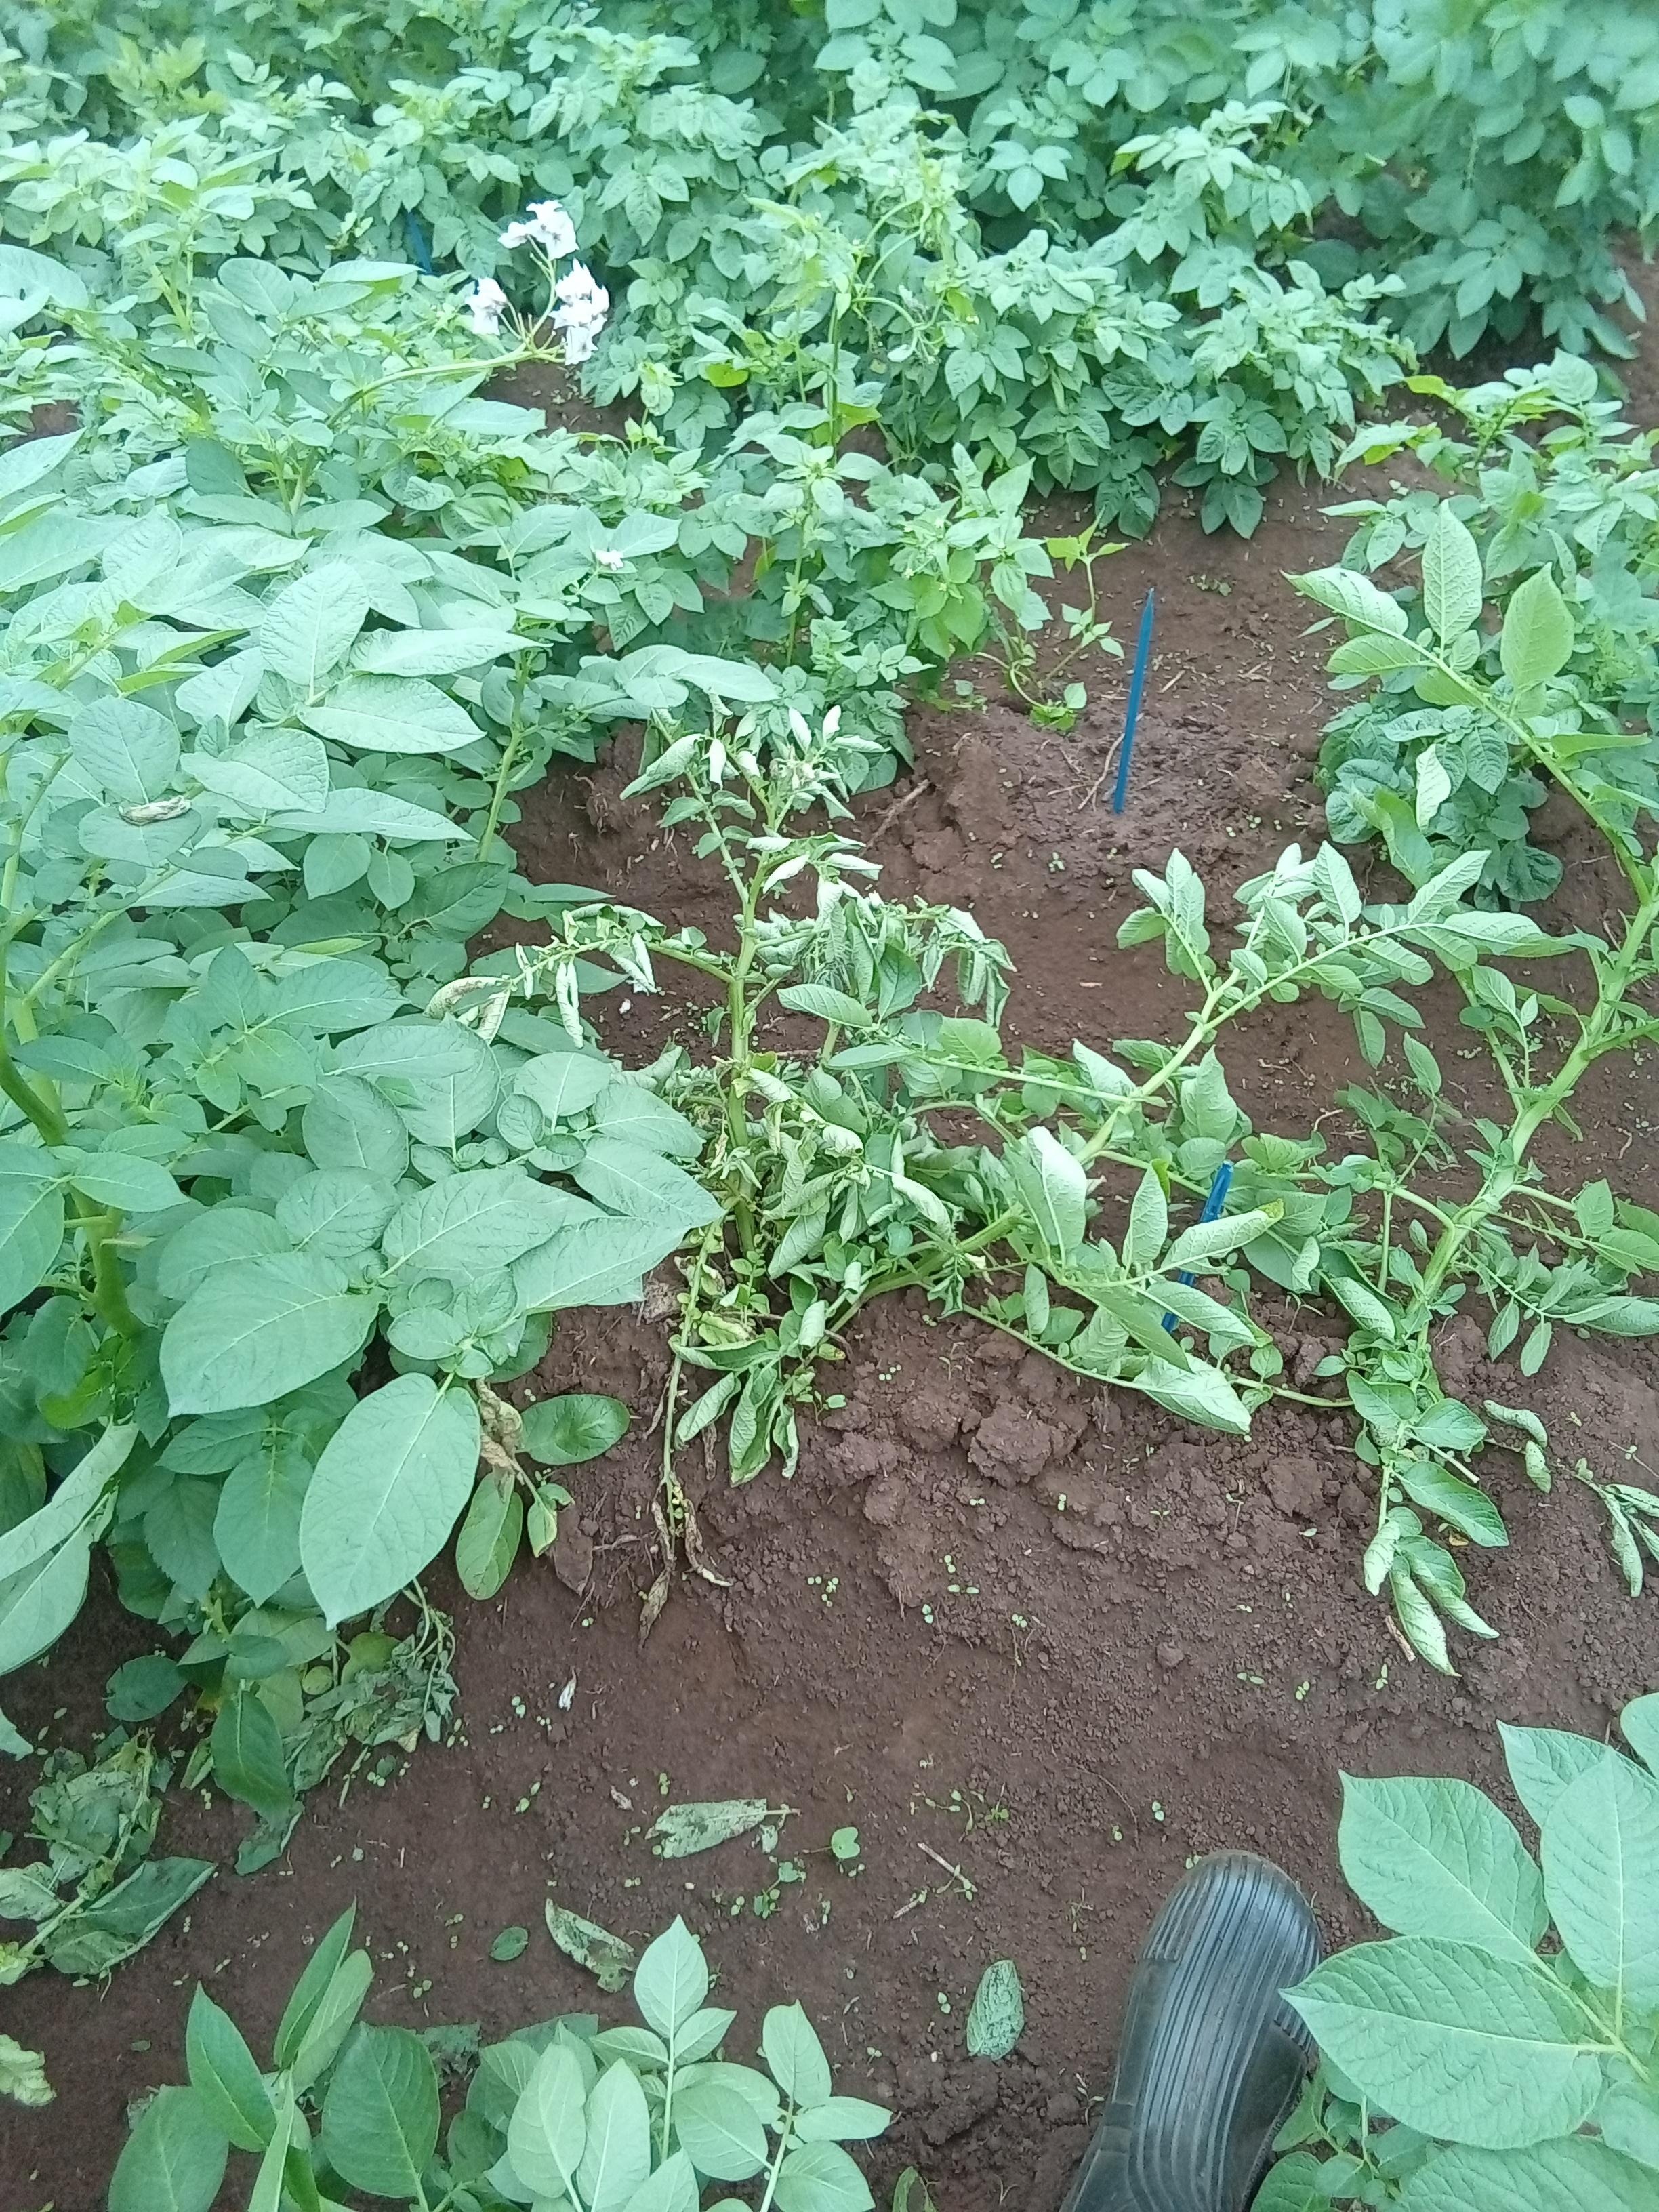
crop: potato
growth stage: flowering
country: Kenya
